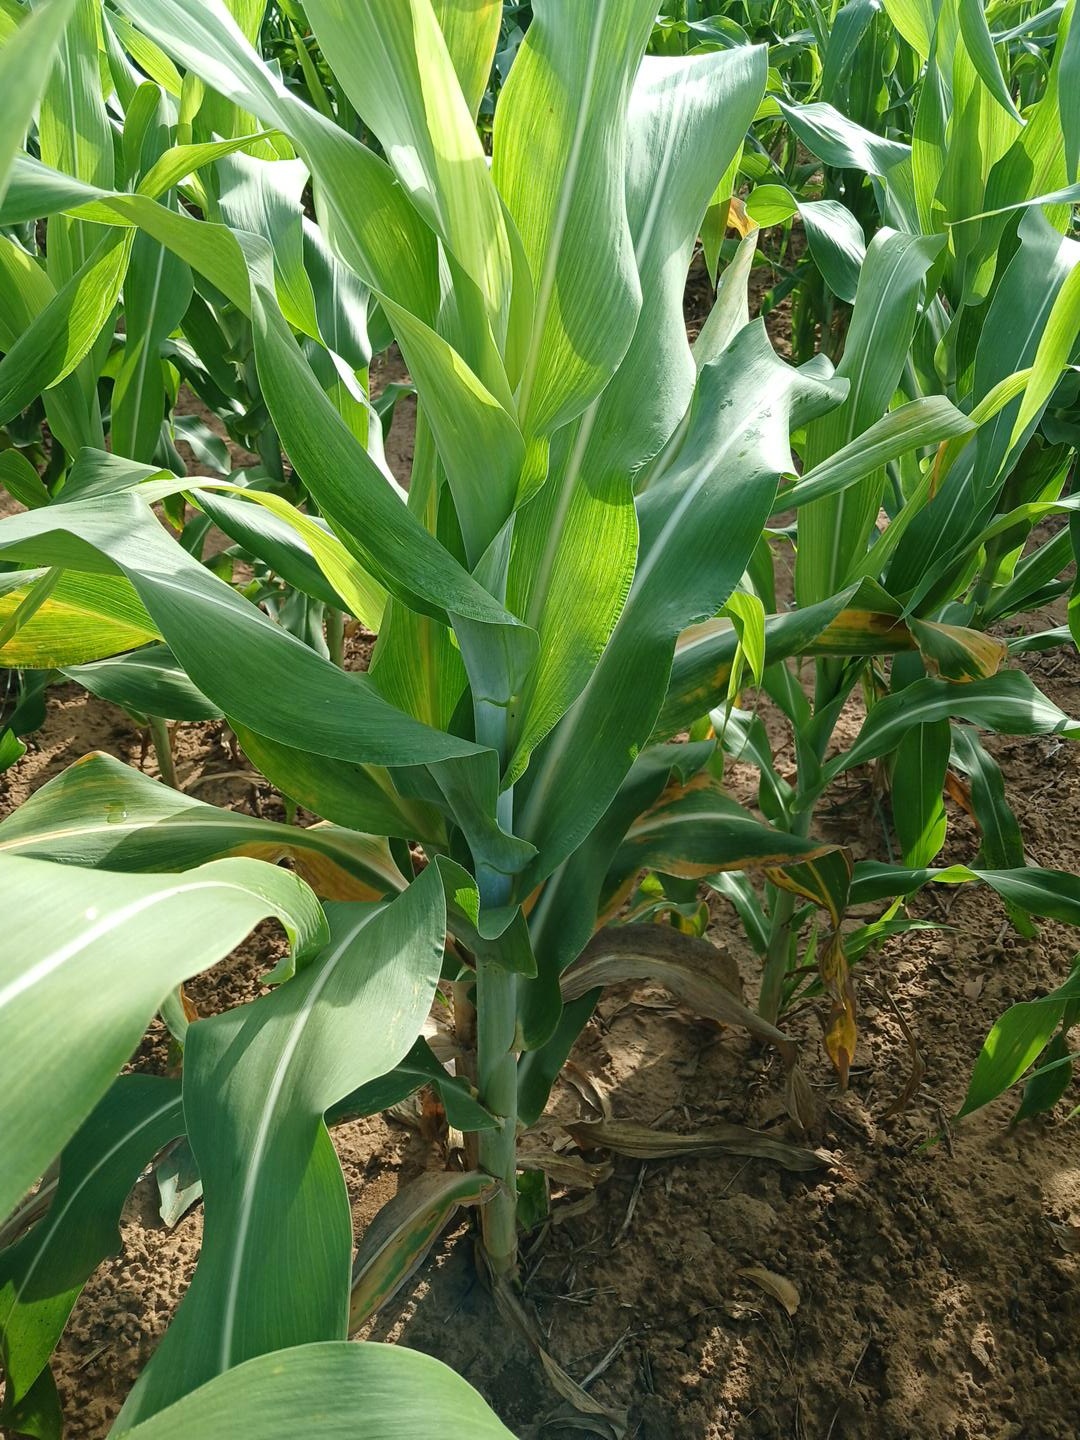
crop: sorghum
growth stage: vegetative
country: Senegal
